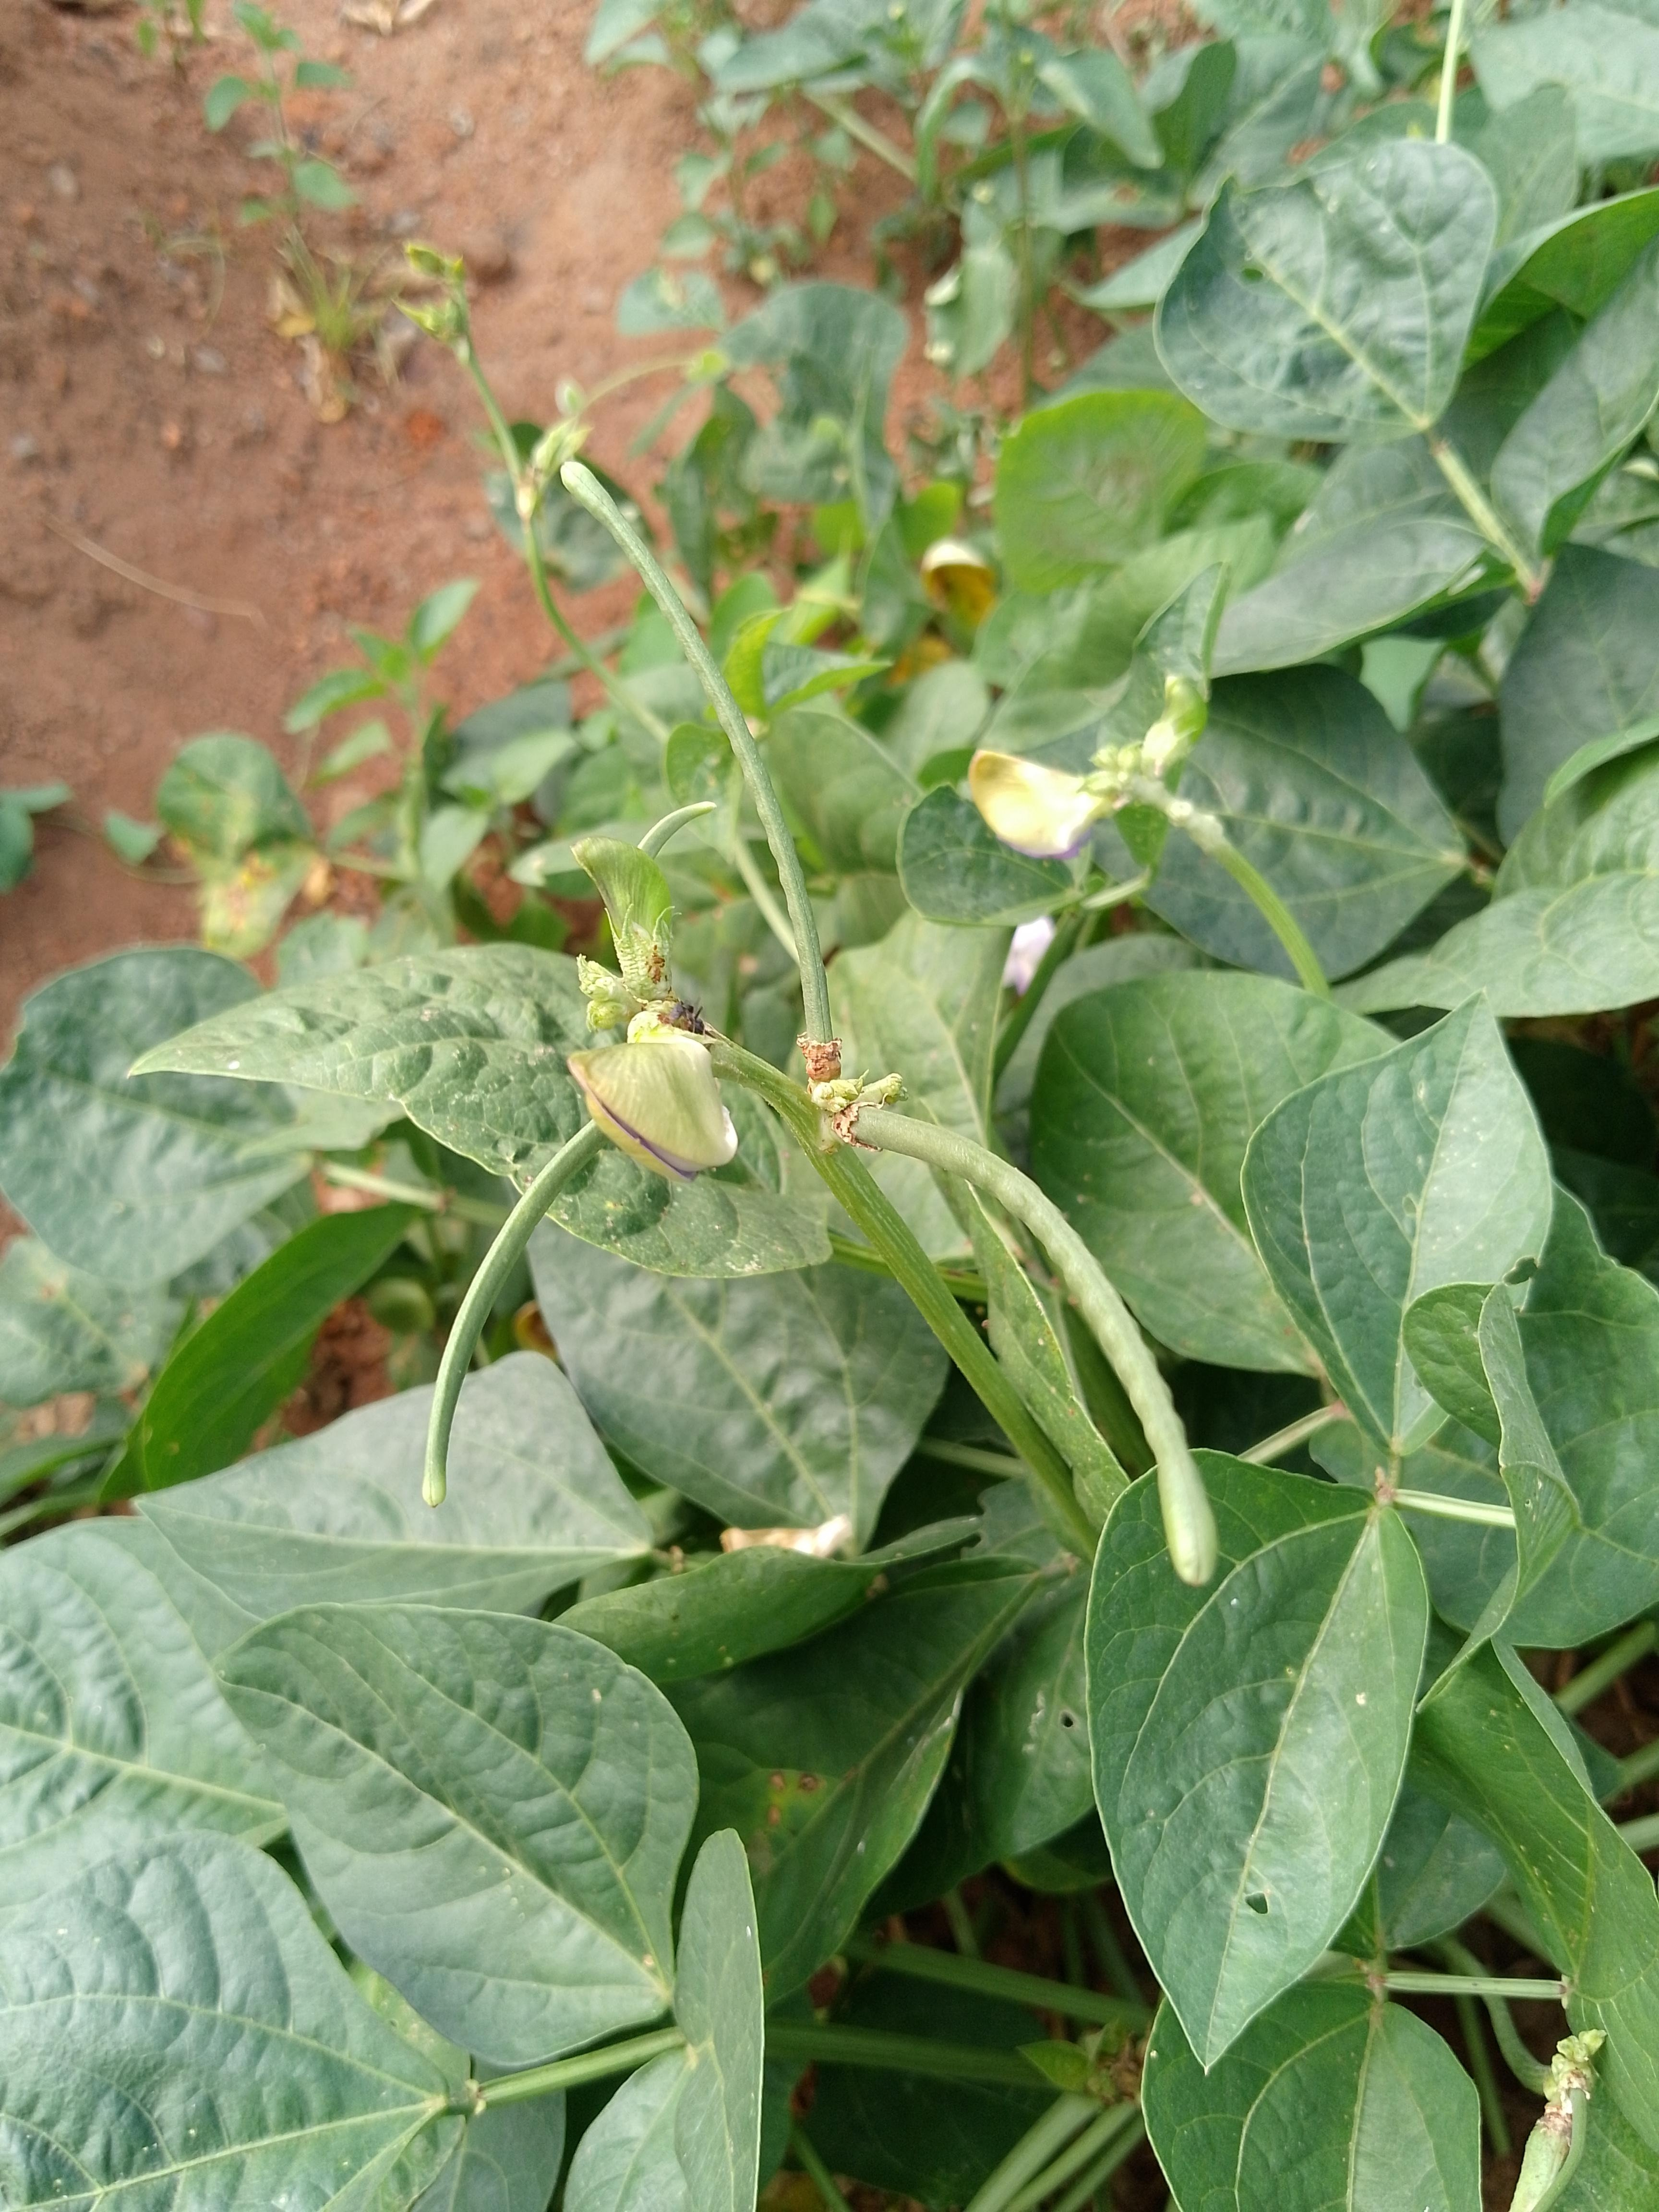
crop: cowpea
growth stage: development pod
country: Malawi
